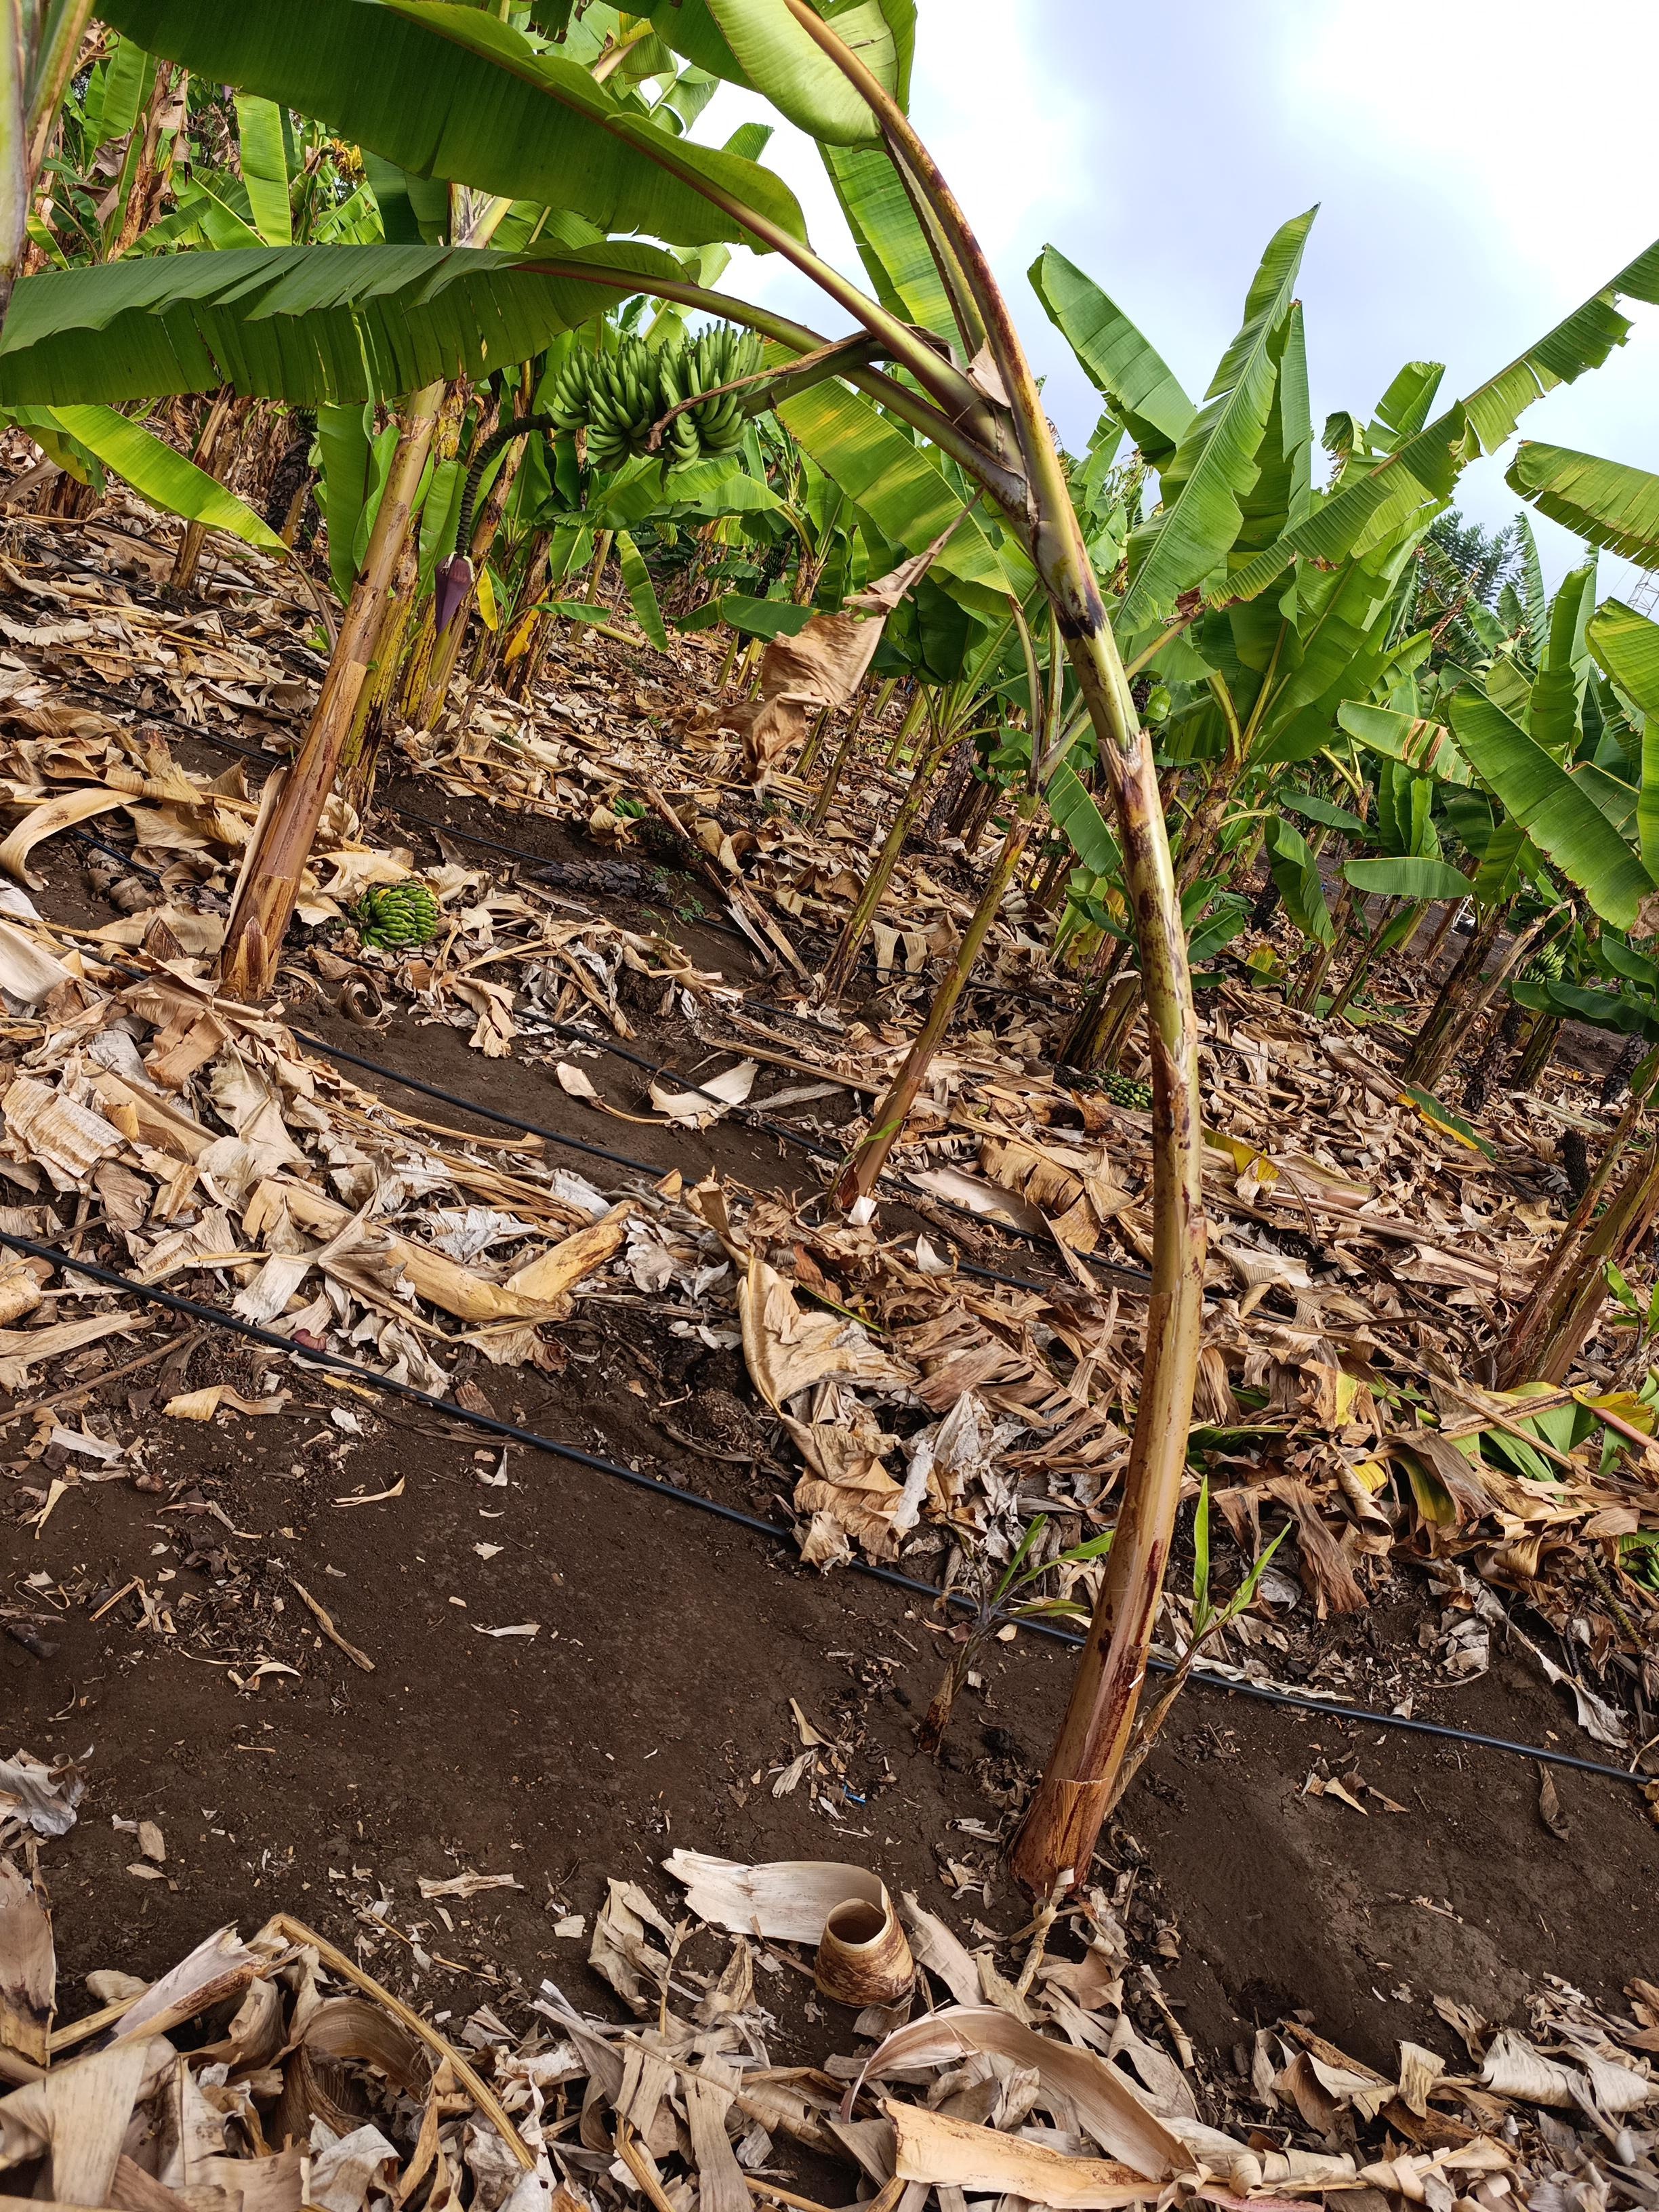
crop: banana
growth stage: development fruit
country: Tanzania
